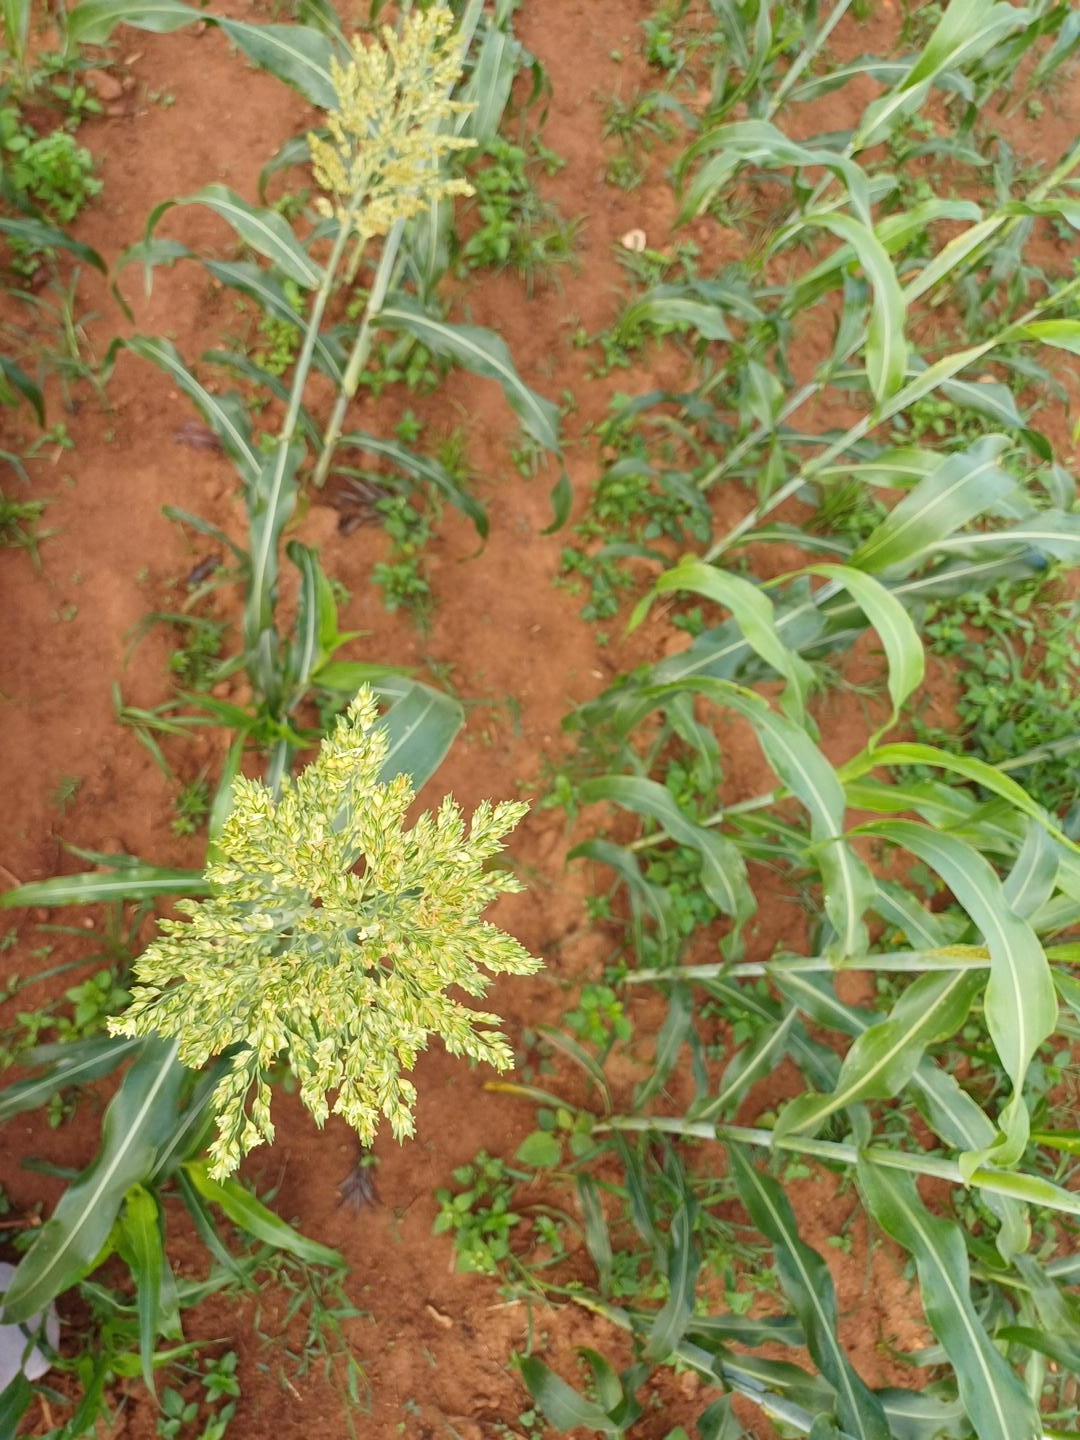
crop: sorghum
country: Kenya
